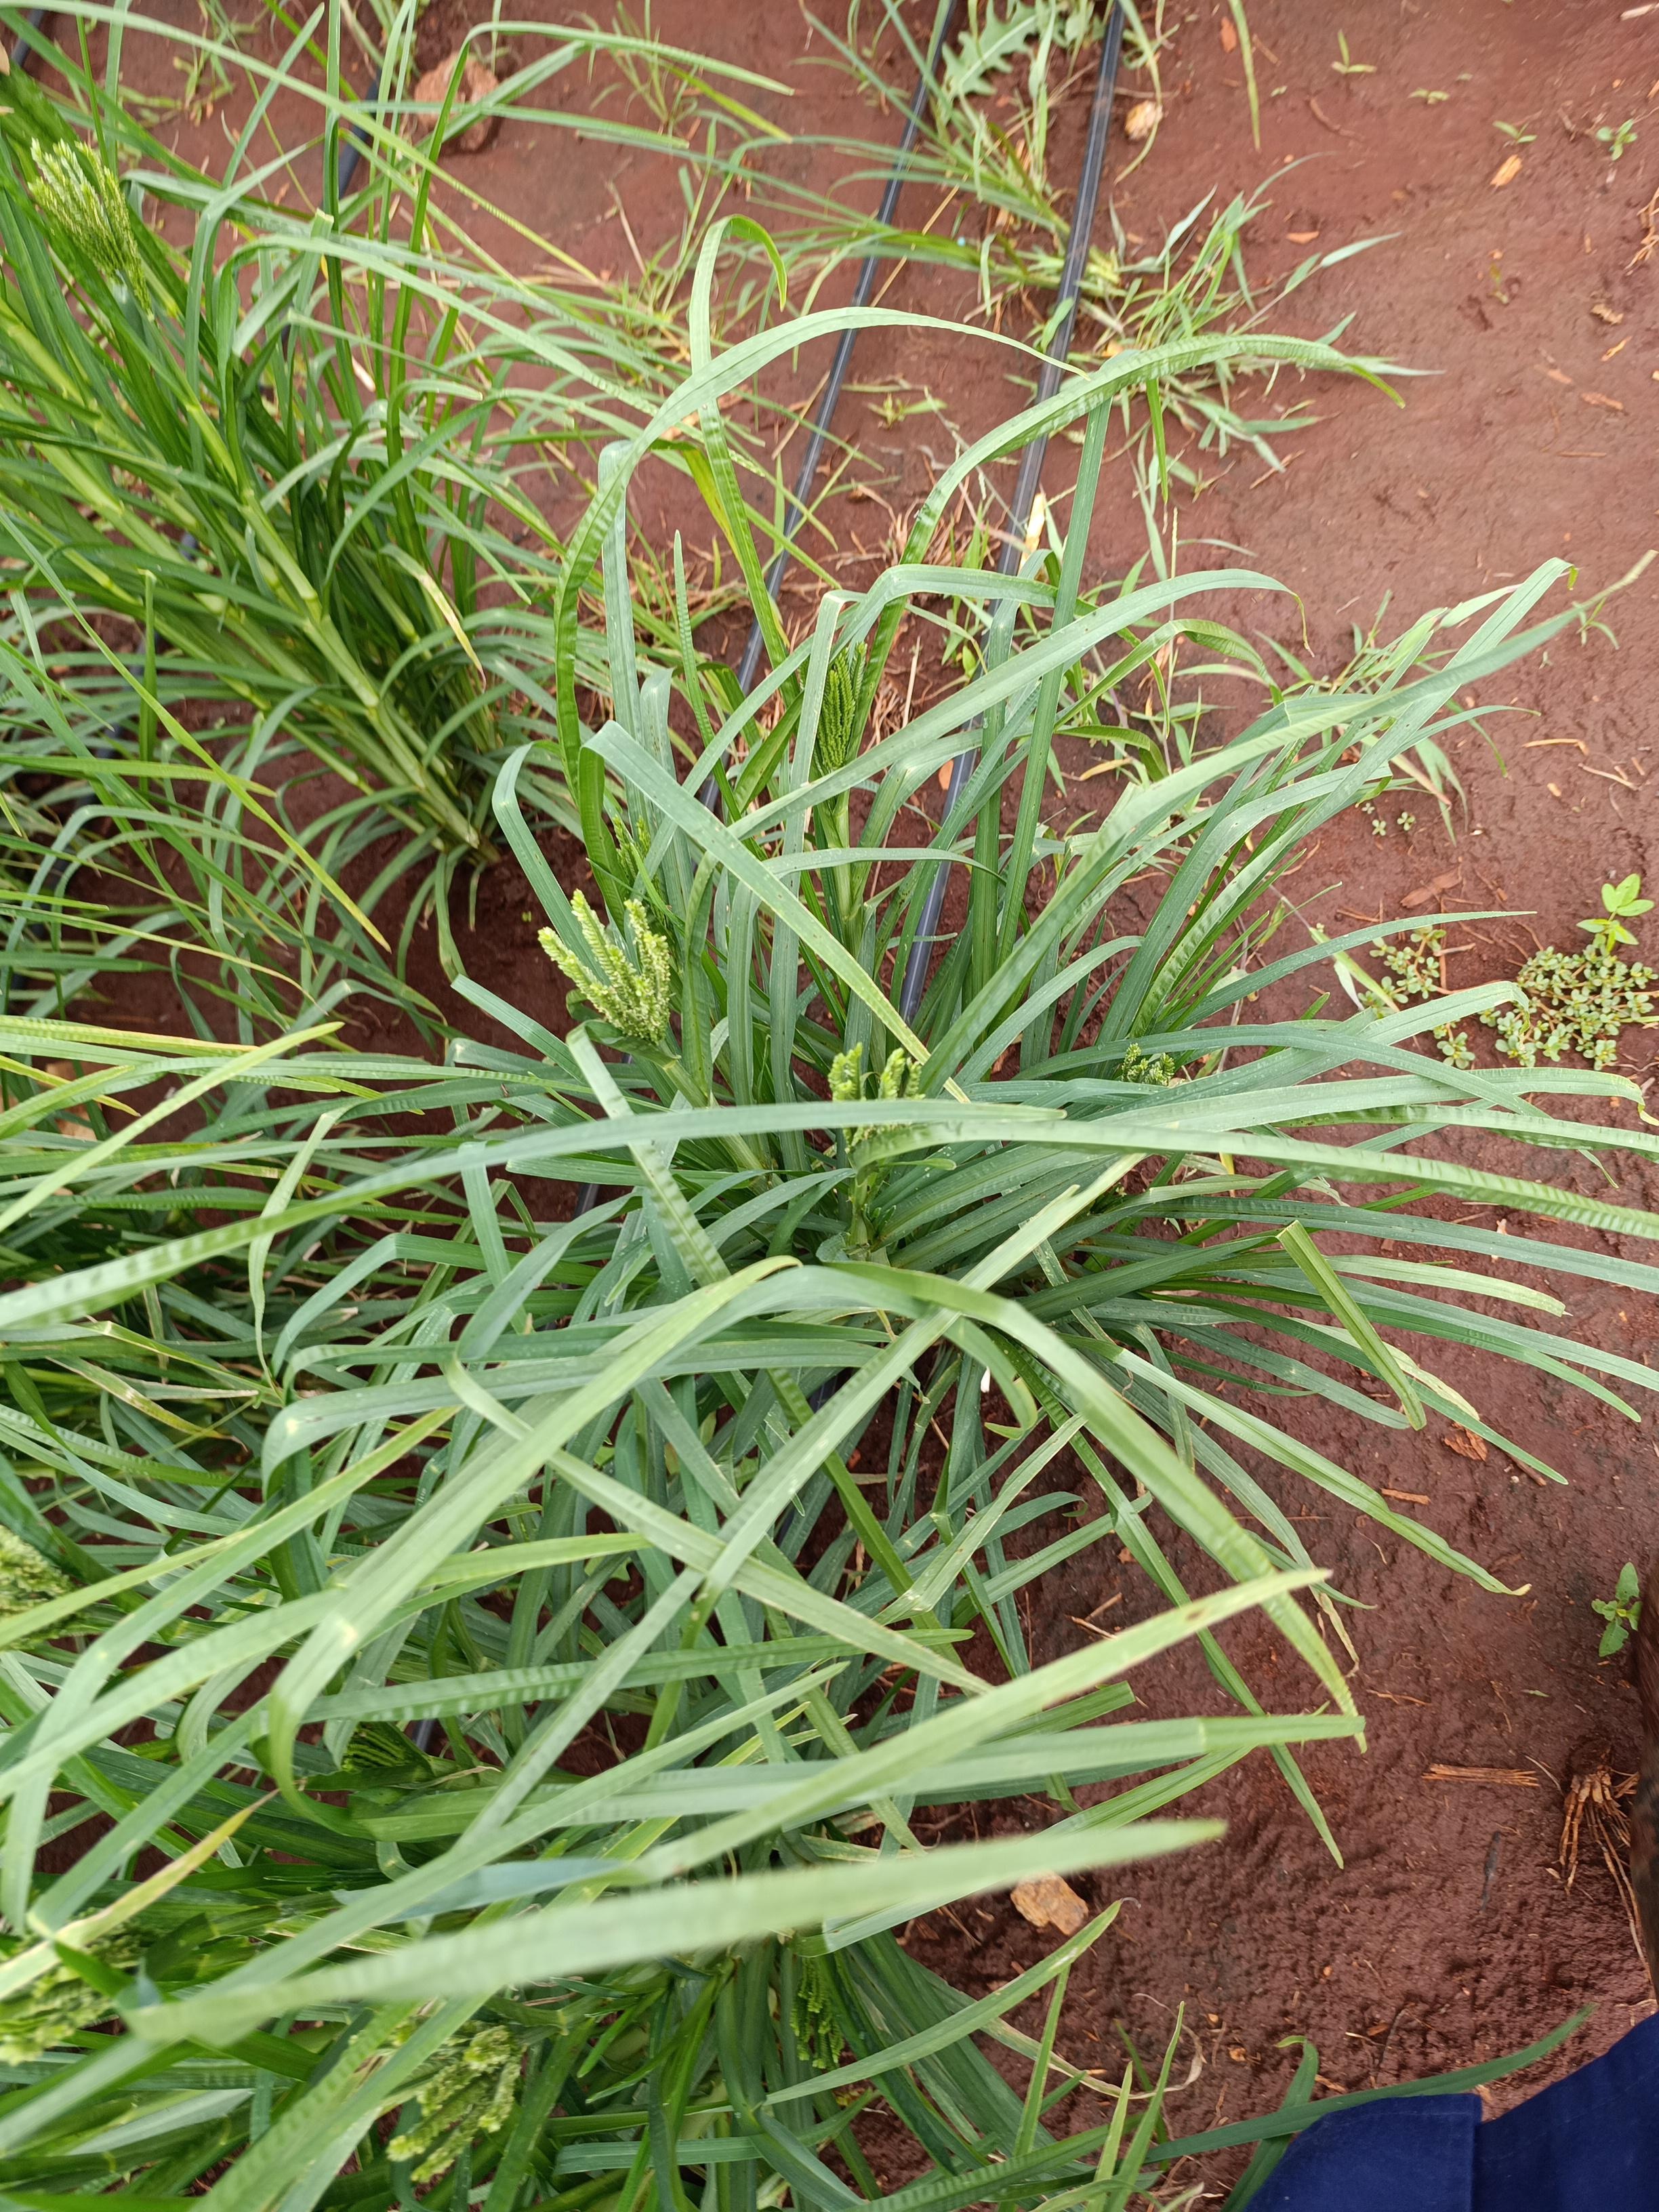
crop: finger millet
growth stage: flowering
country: Kenya
